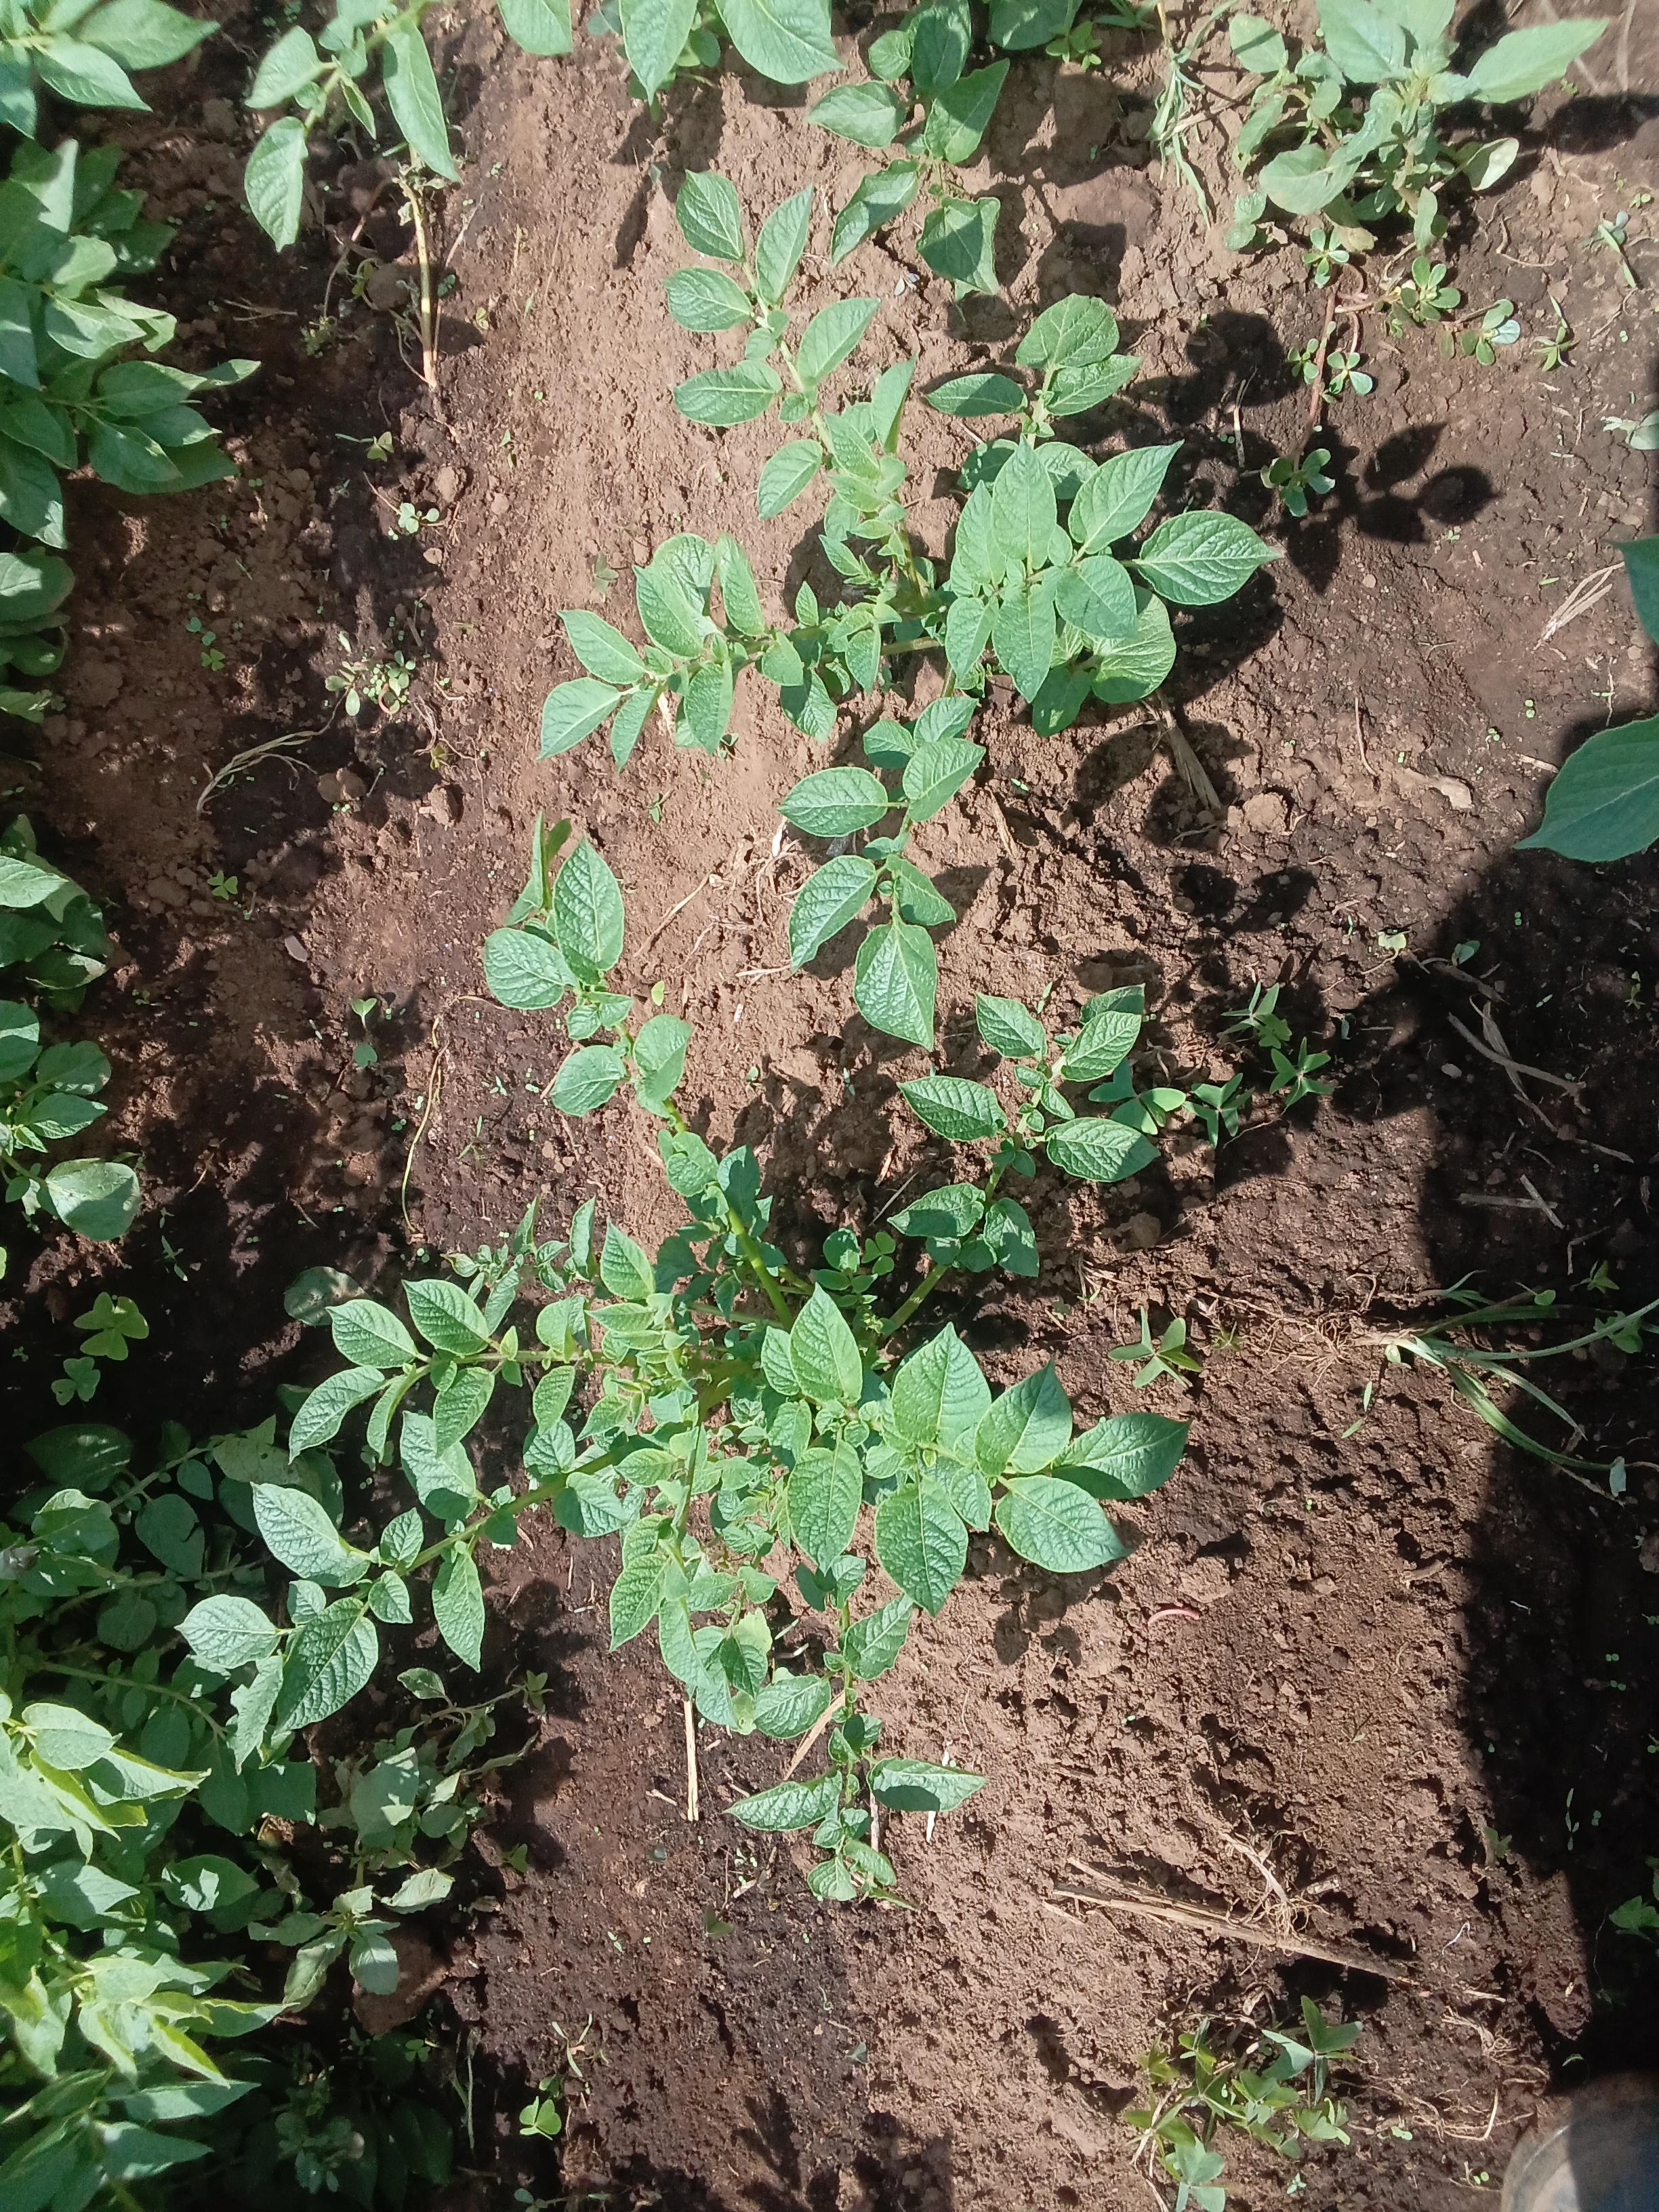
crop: potato
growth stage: flowering
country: Kenya
